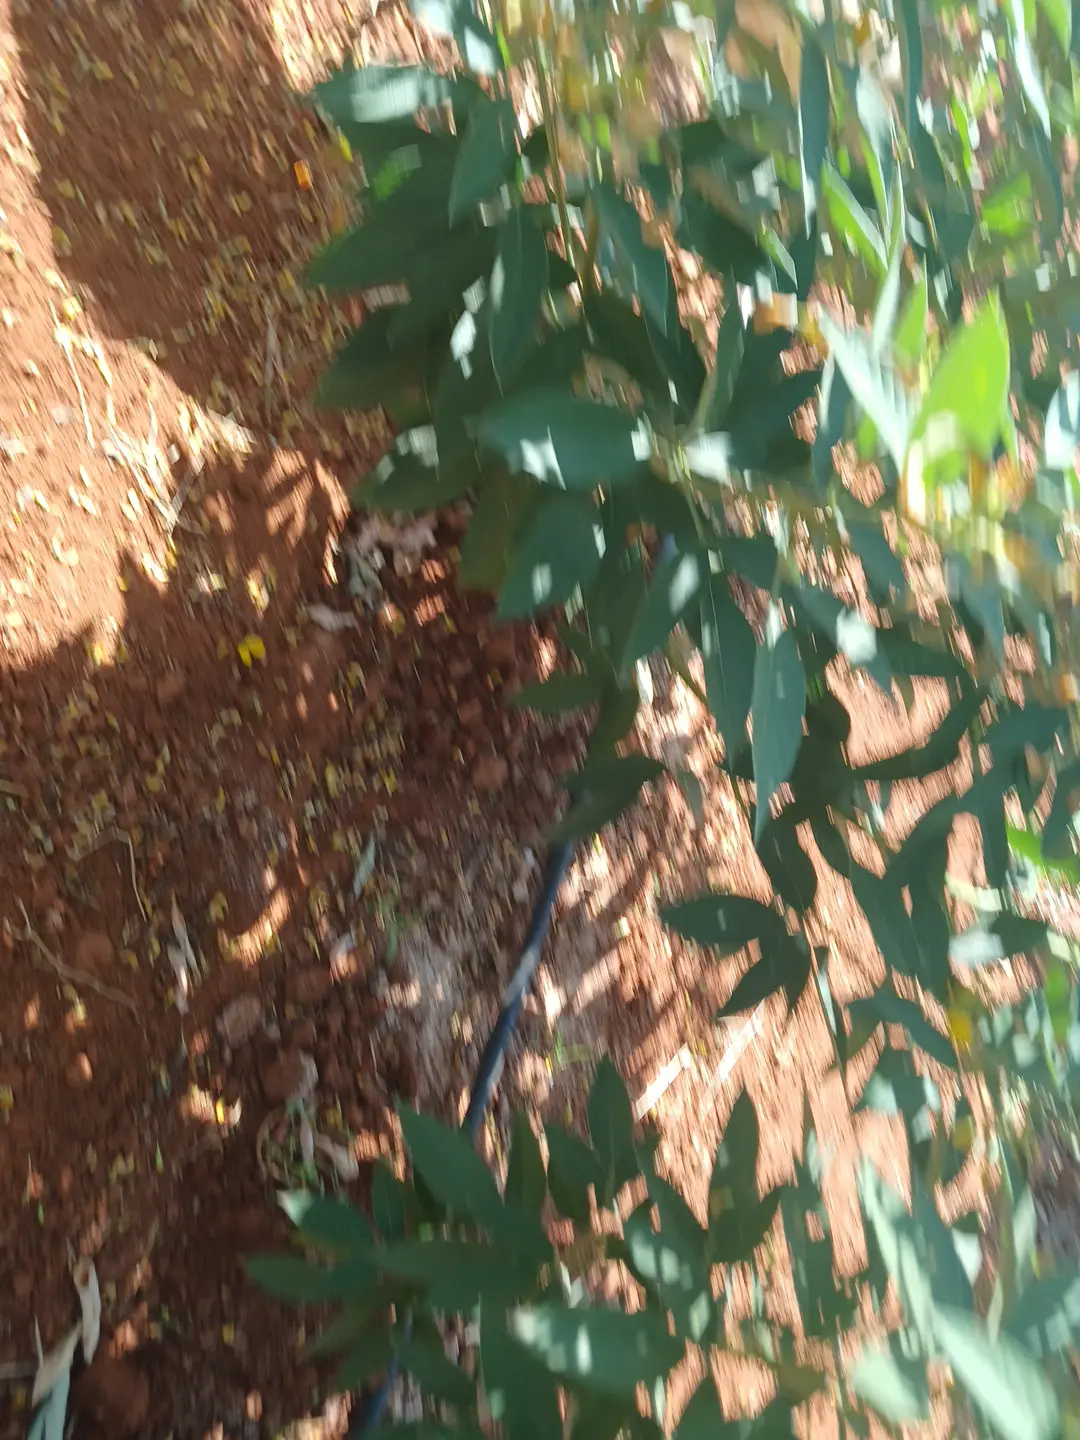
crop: pigeonpea
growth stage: development pod
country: Kenya
